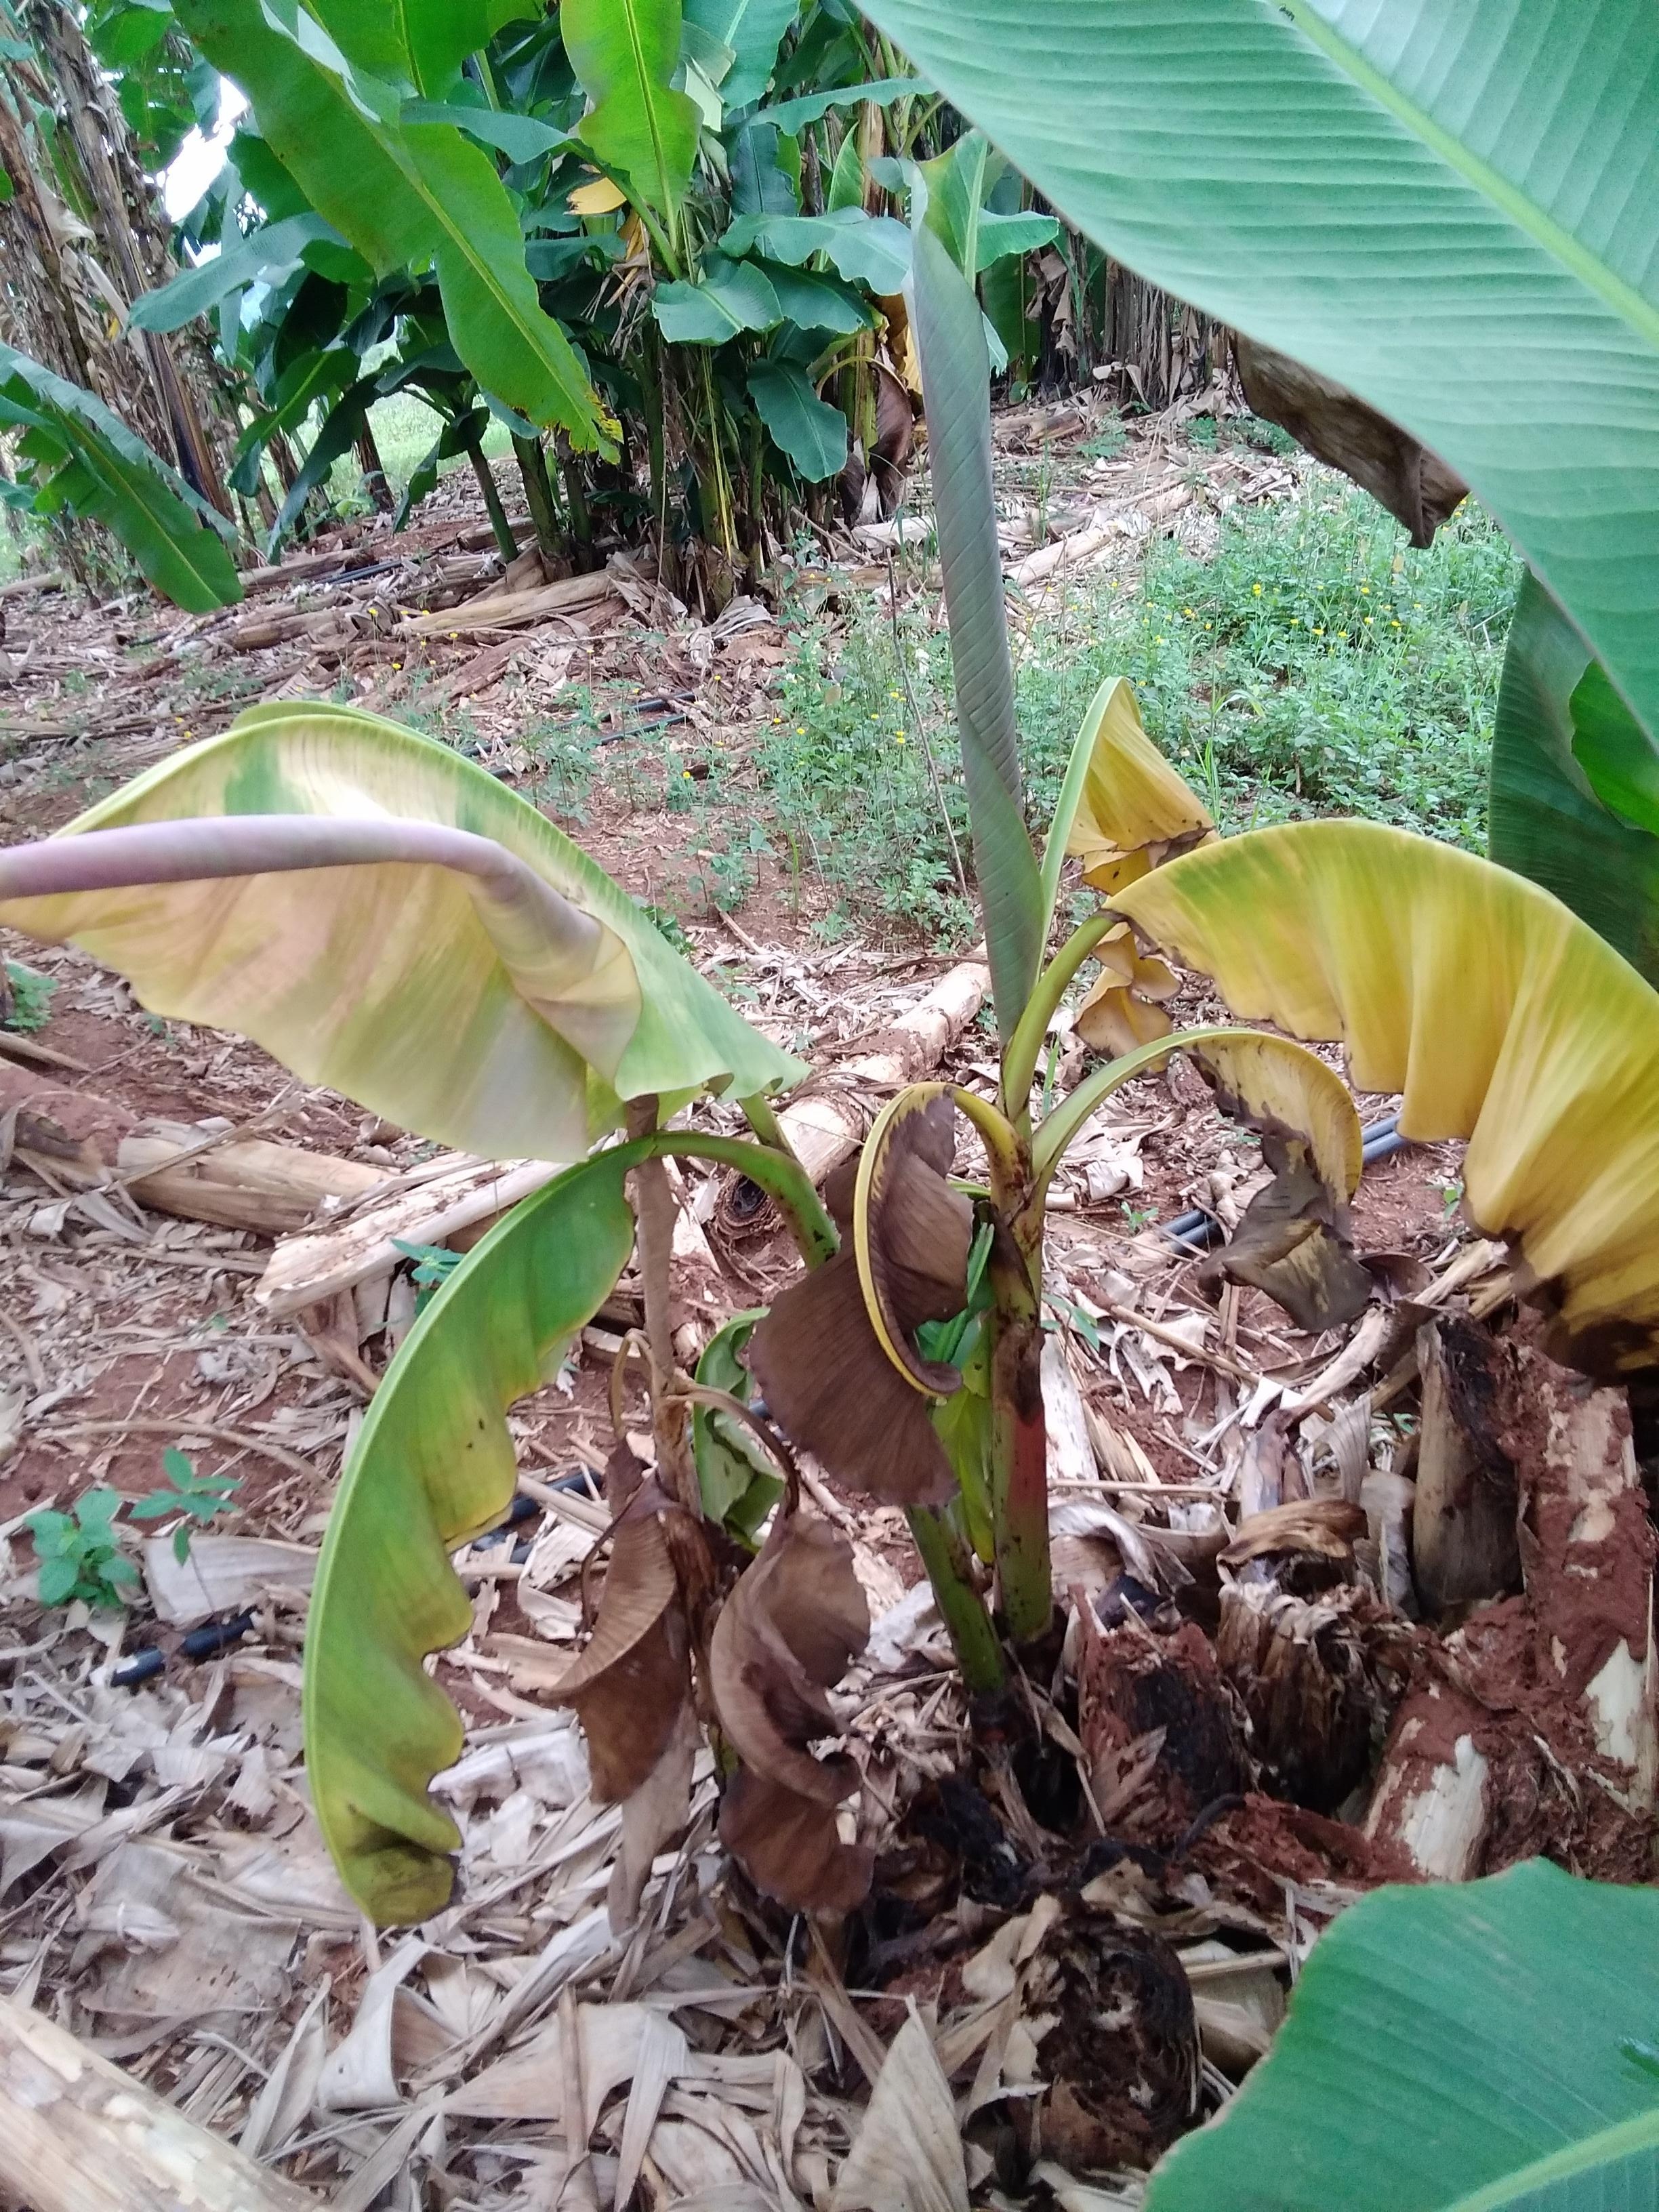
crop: banana
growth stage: vegetative
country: Uganda
